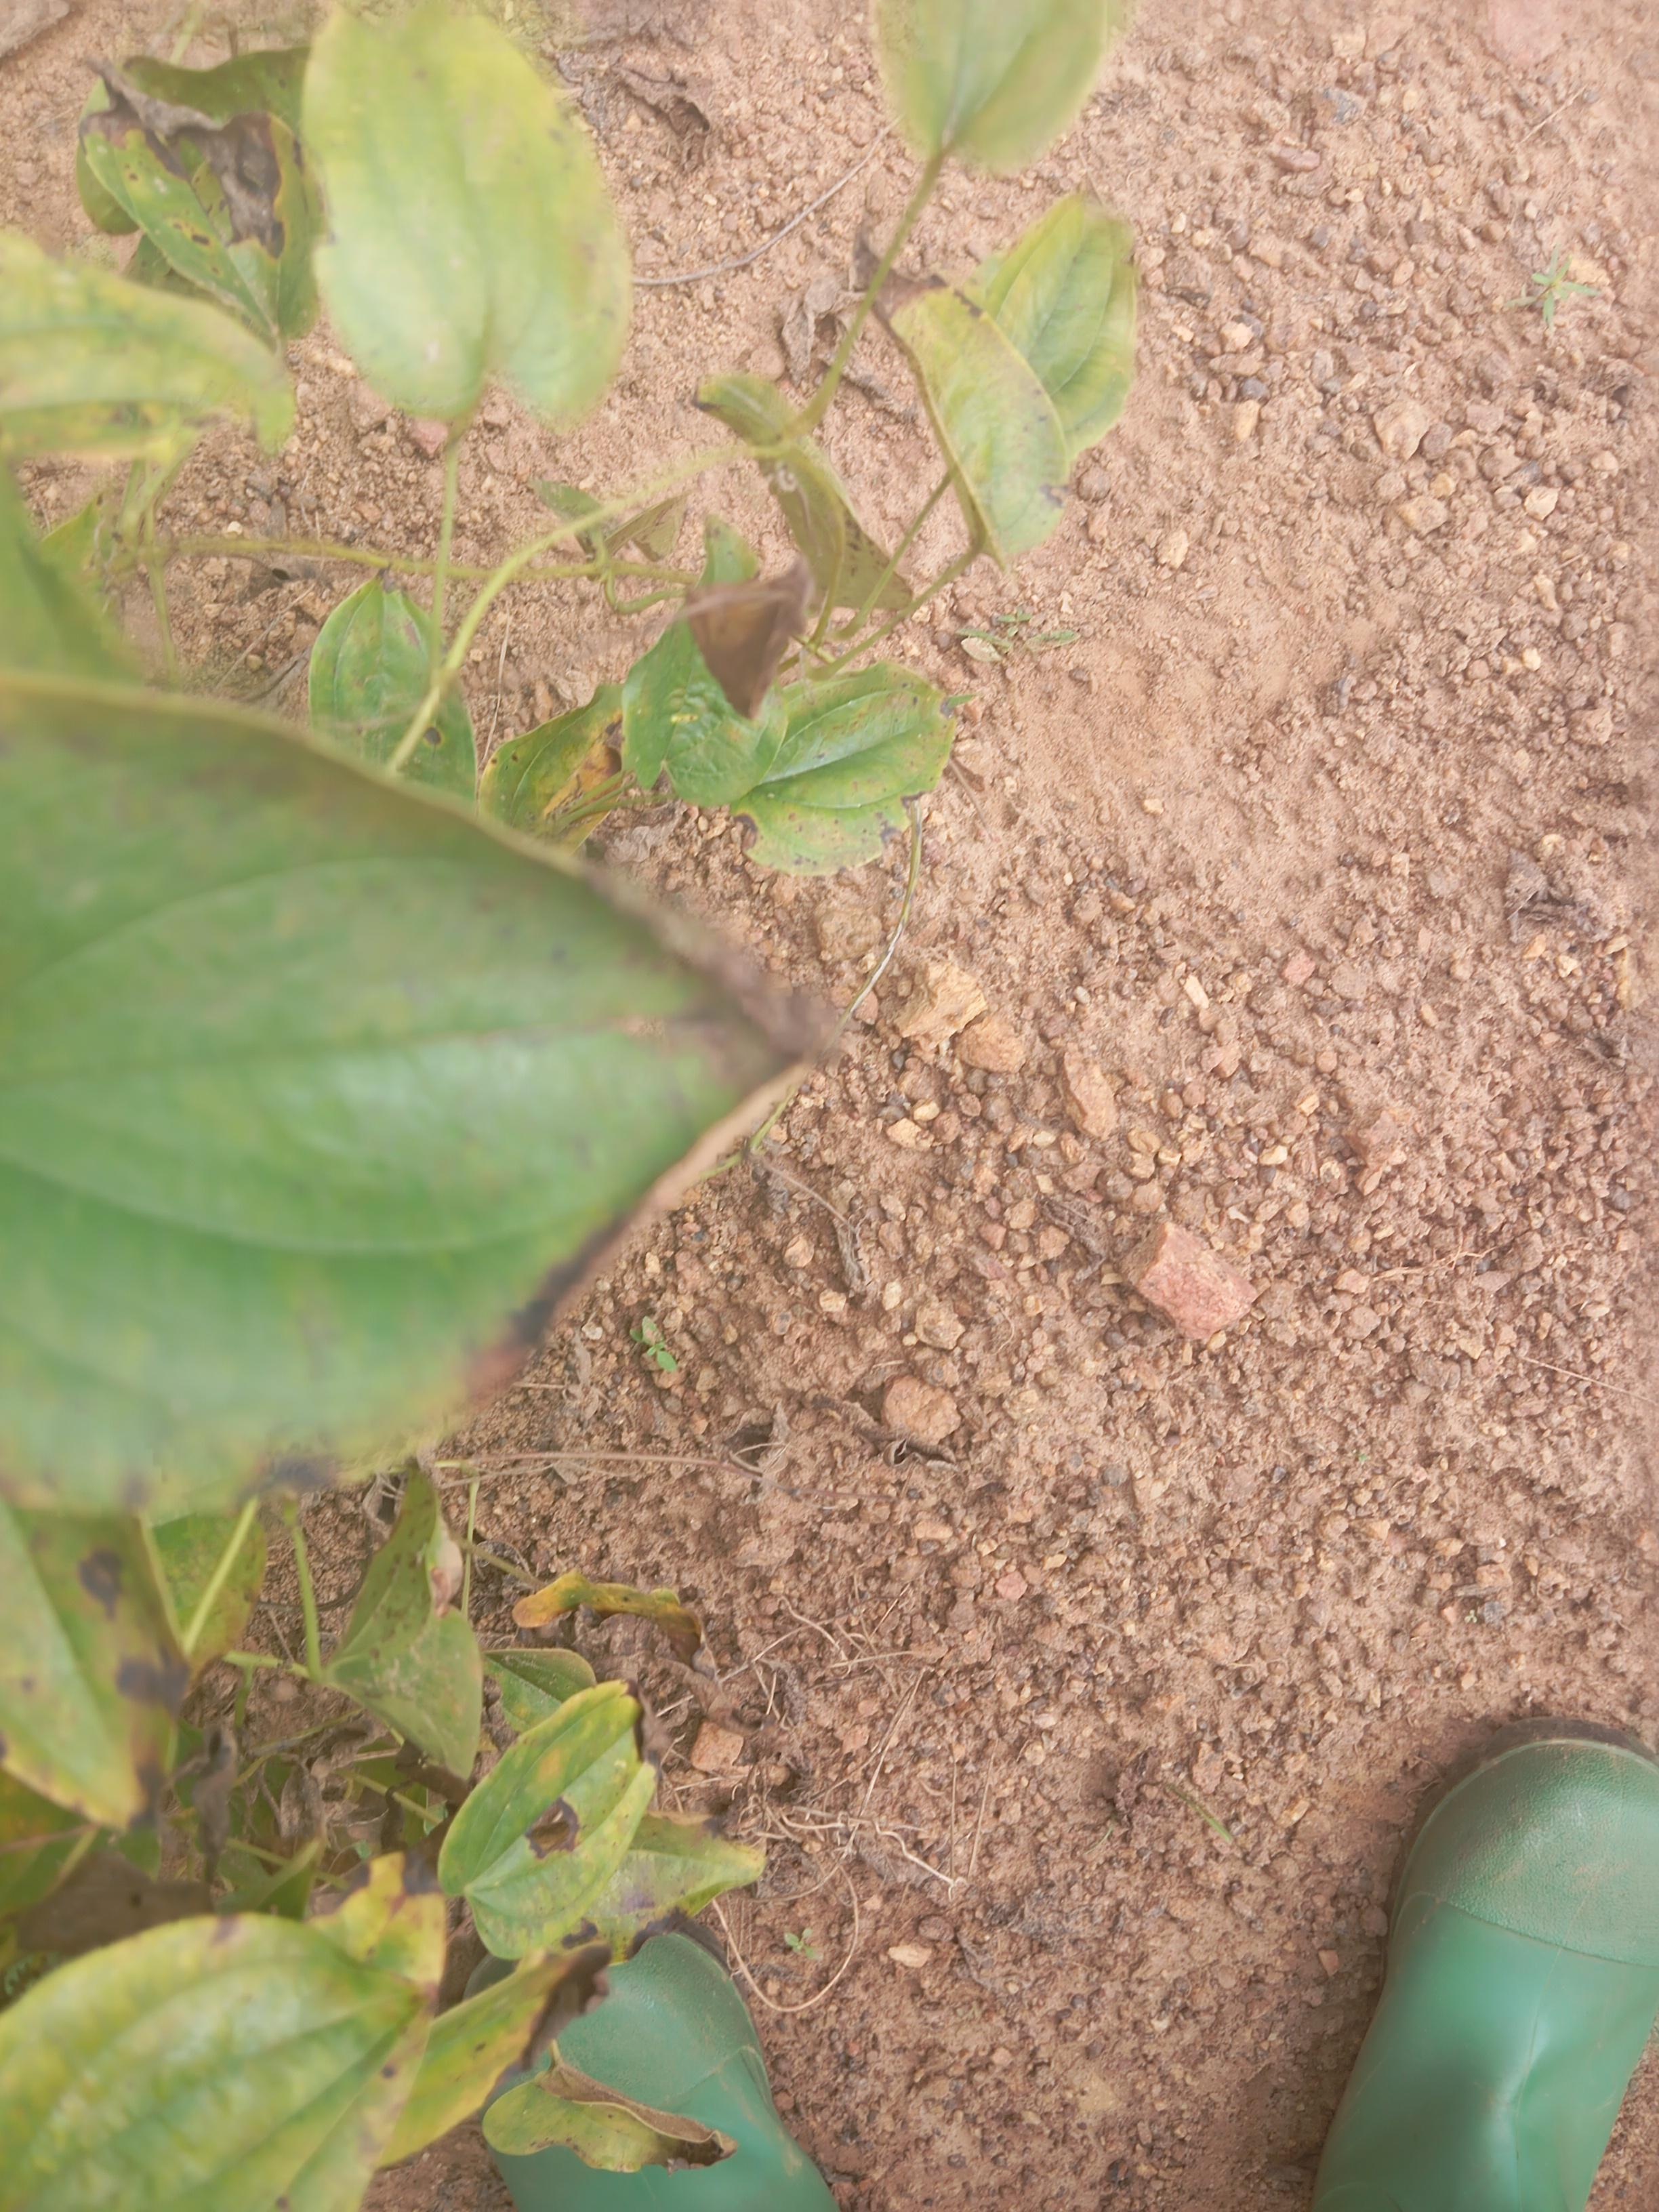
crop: yam
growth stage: maturity
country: Nigeria
